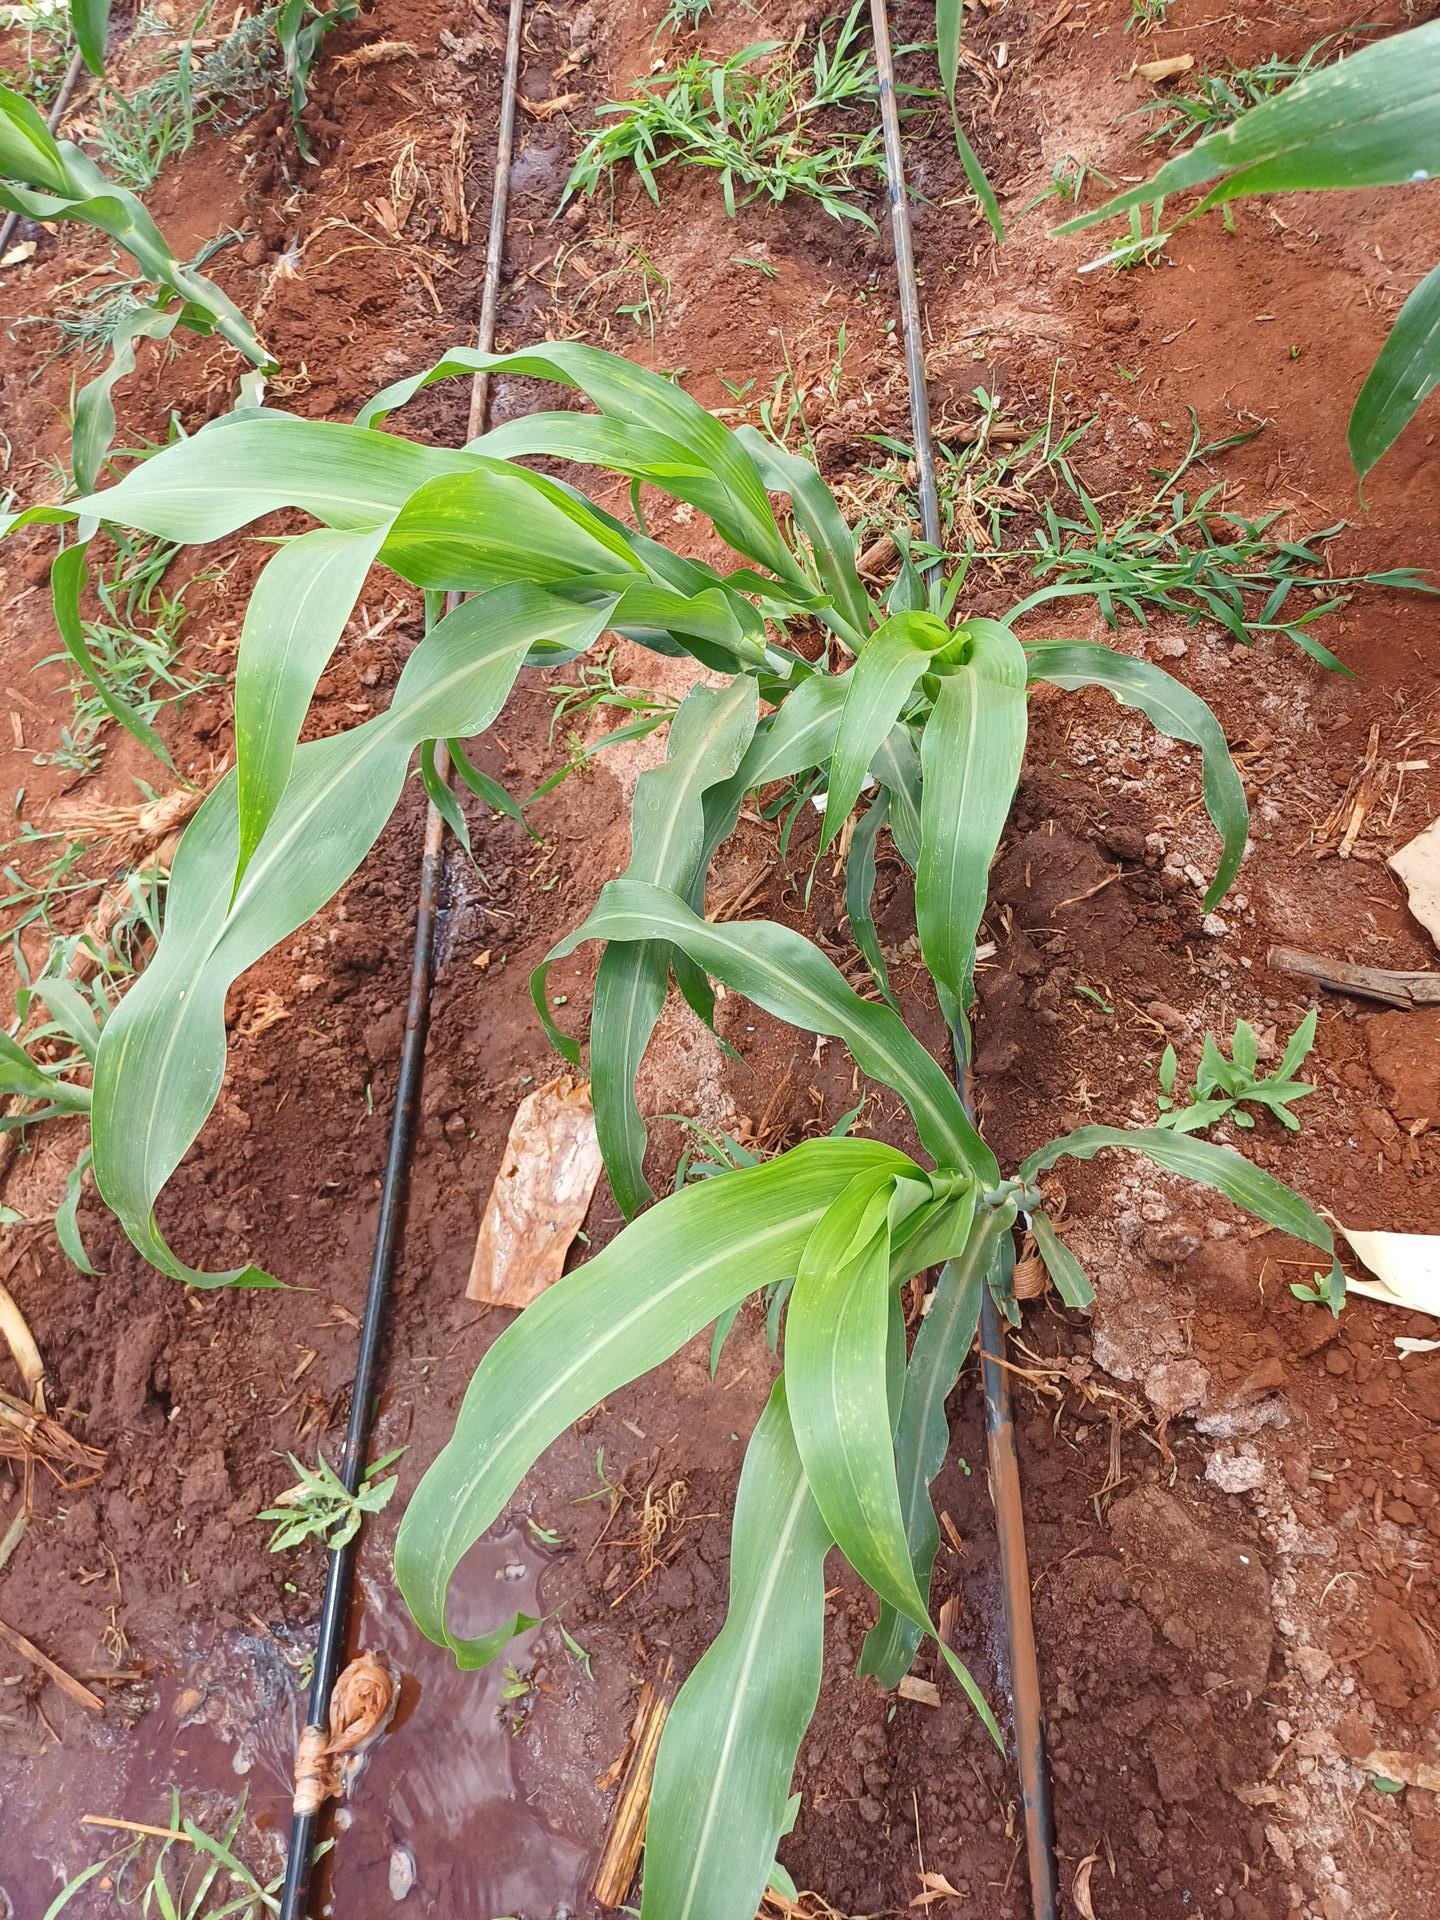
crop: sorghum
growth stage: vegetative
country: Kenya
